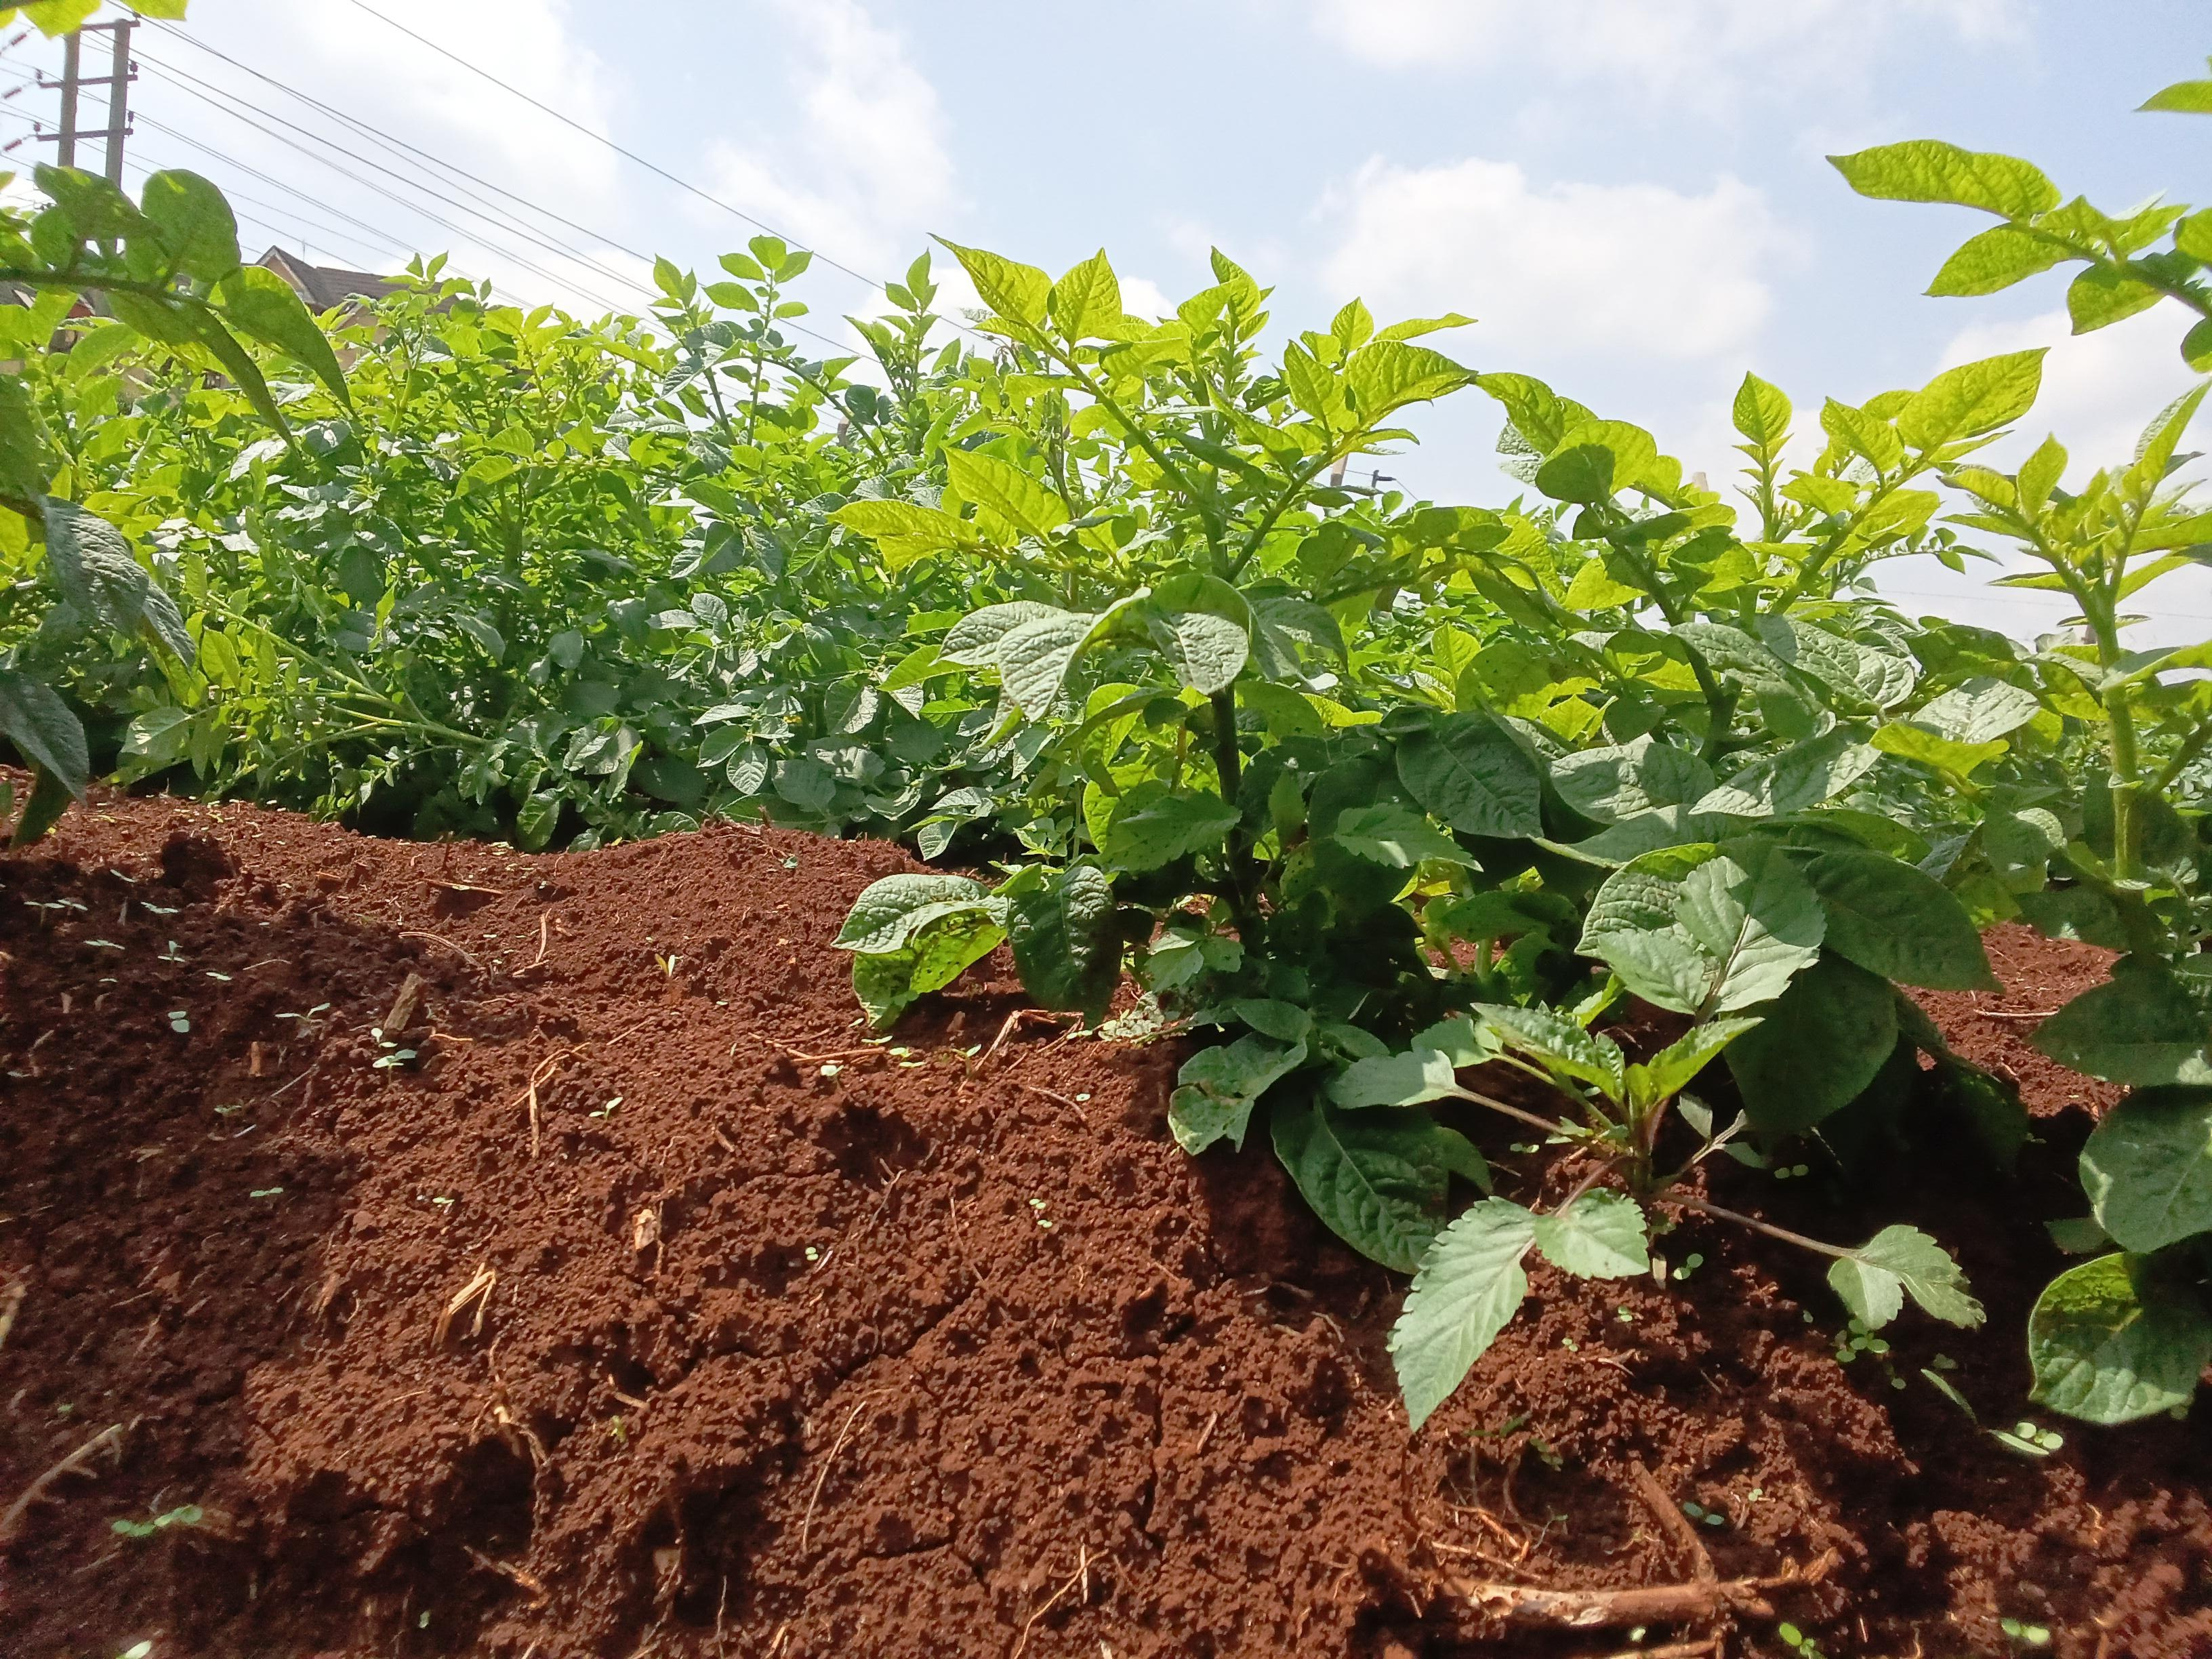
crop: potato
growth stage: vegetative
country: Kenya
